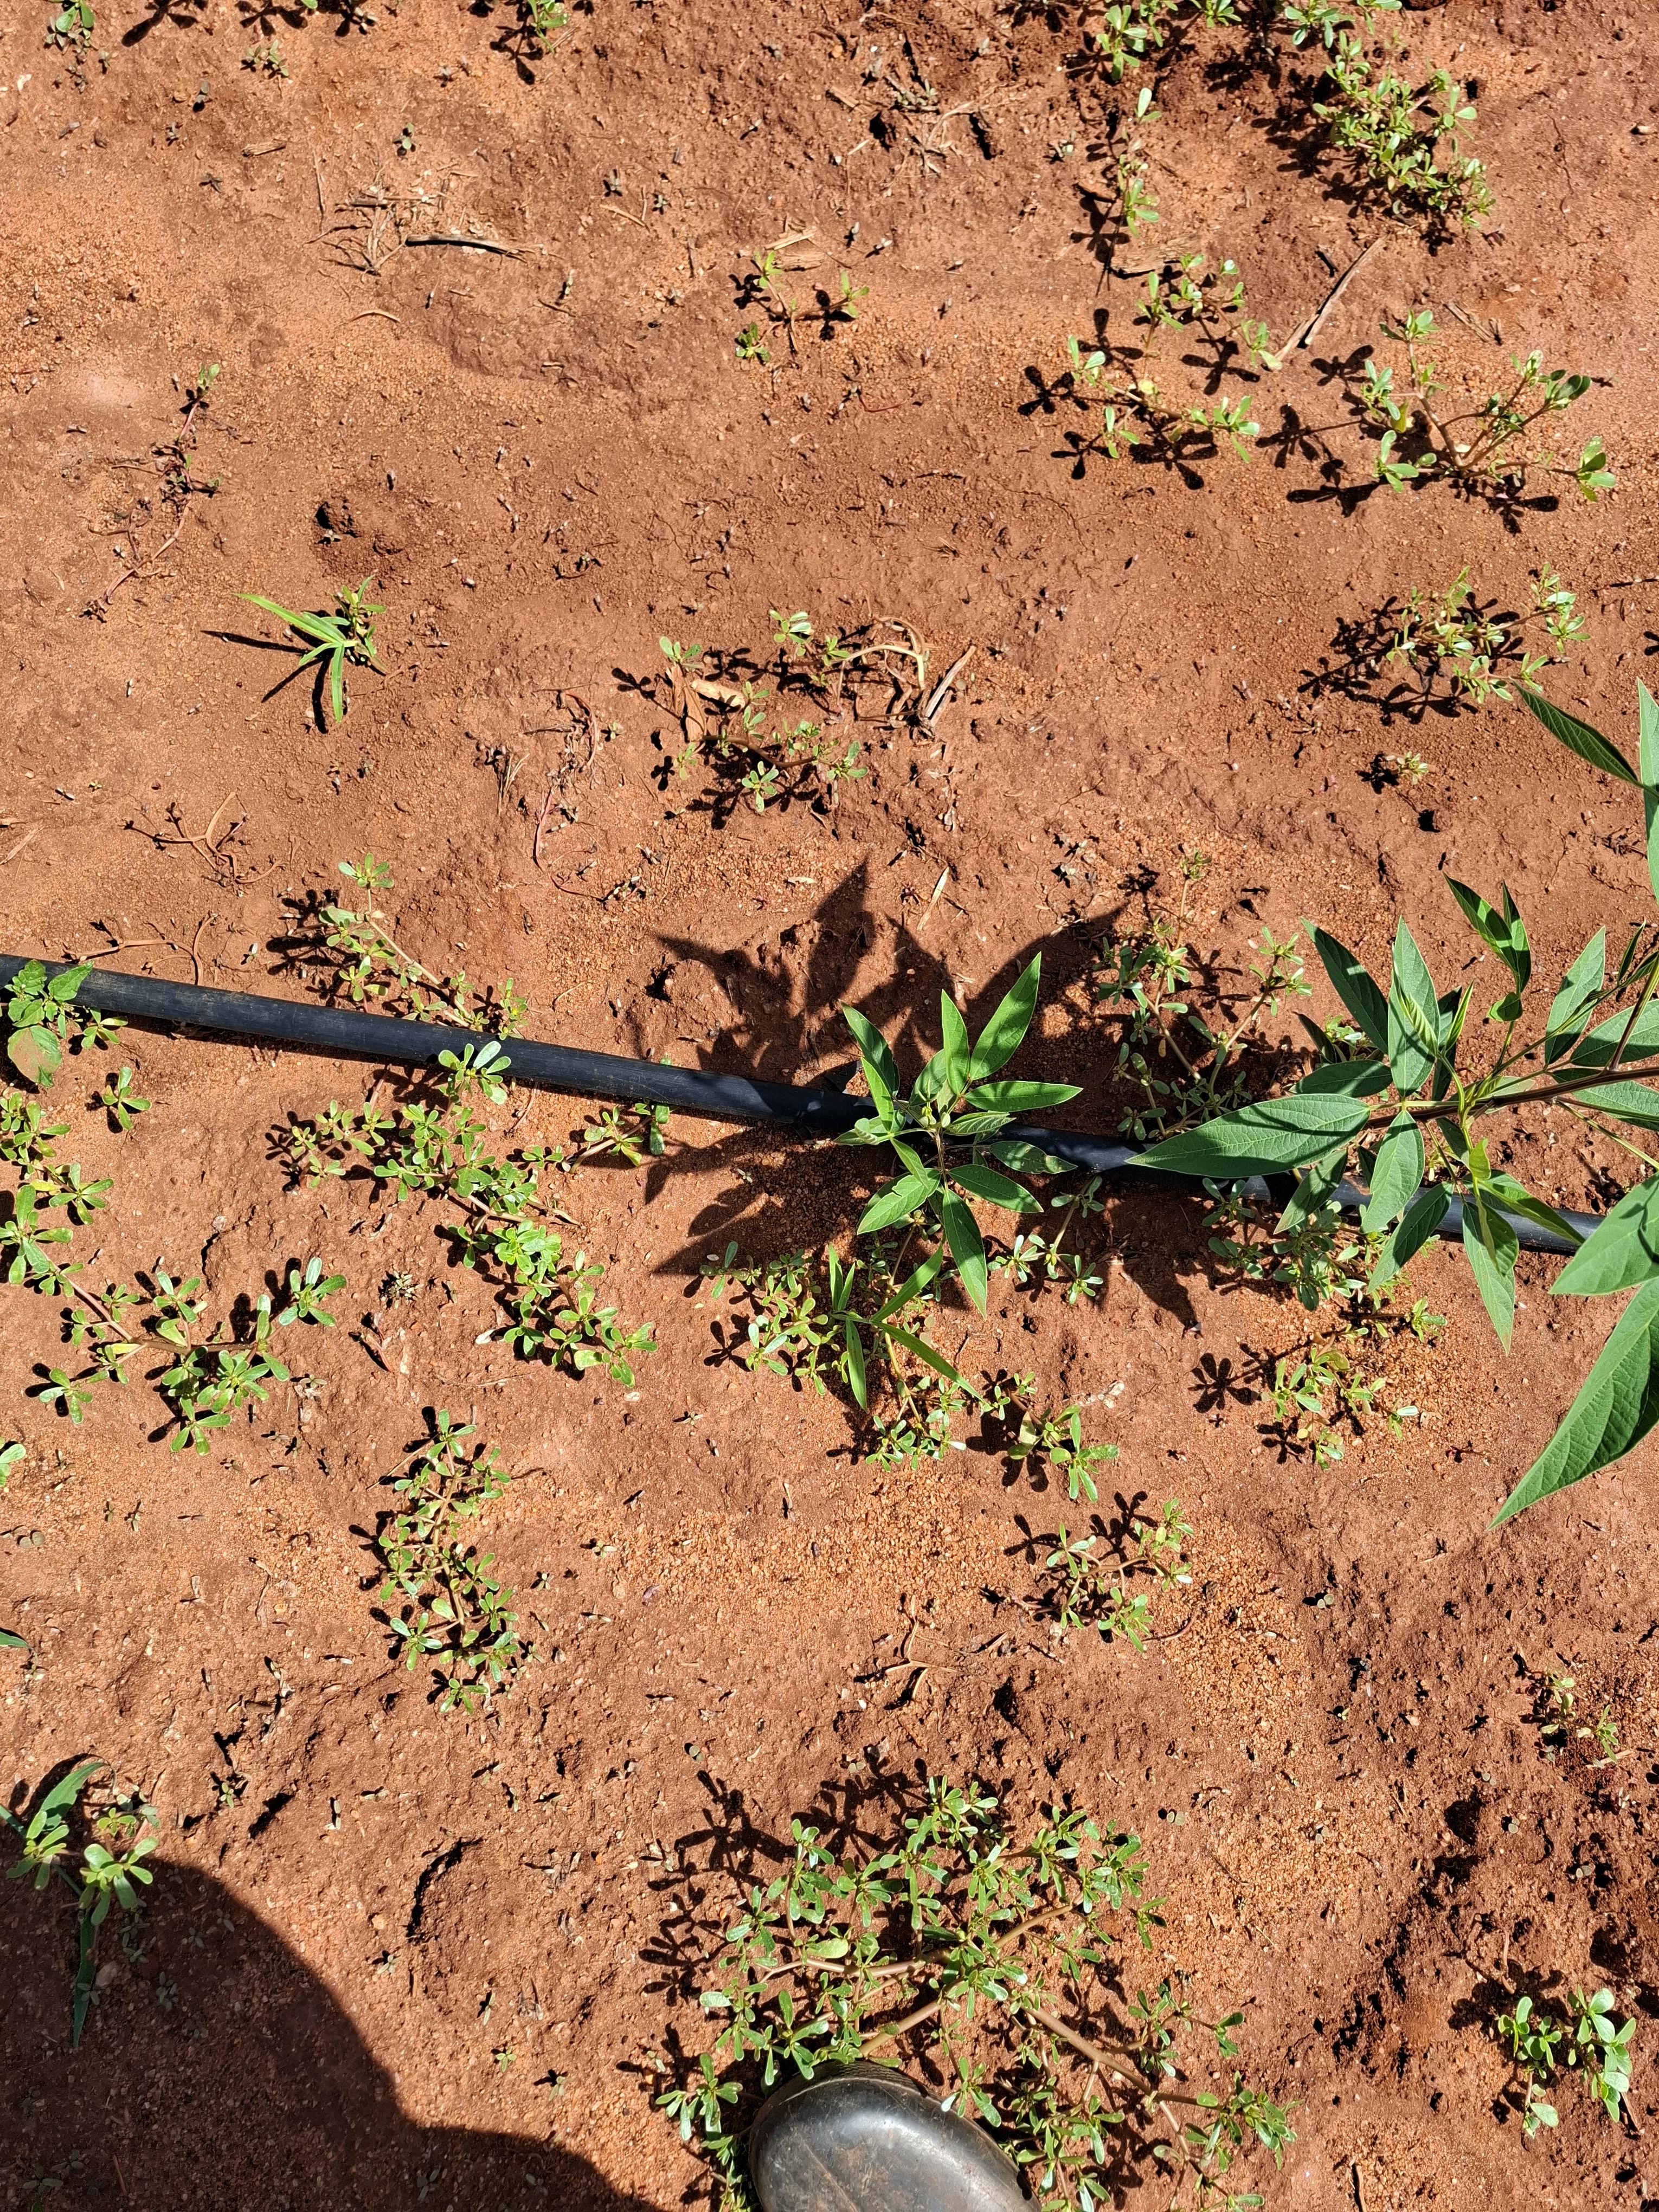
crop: pigeonpea
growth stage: flowering
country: Kenya
